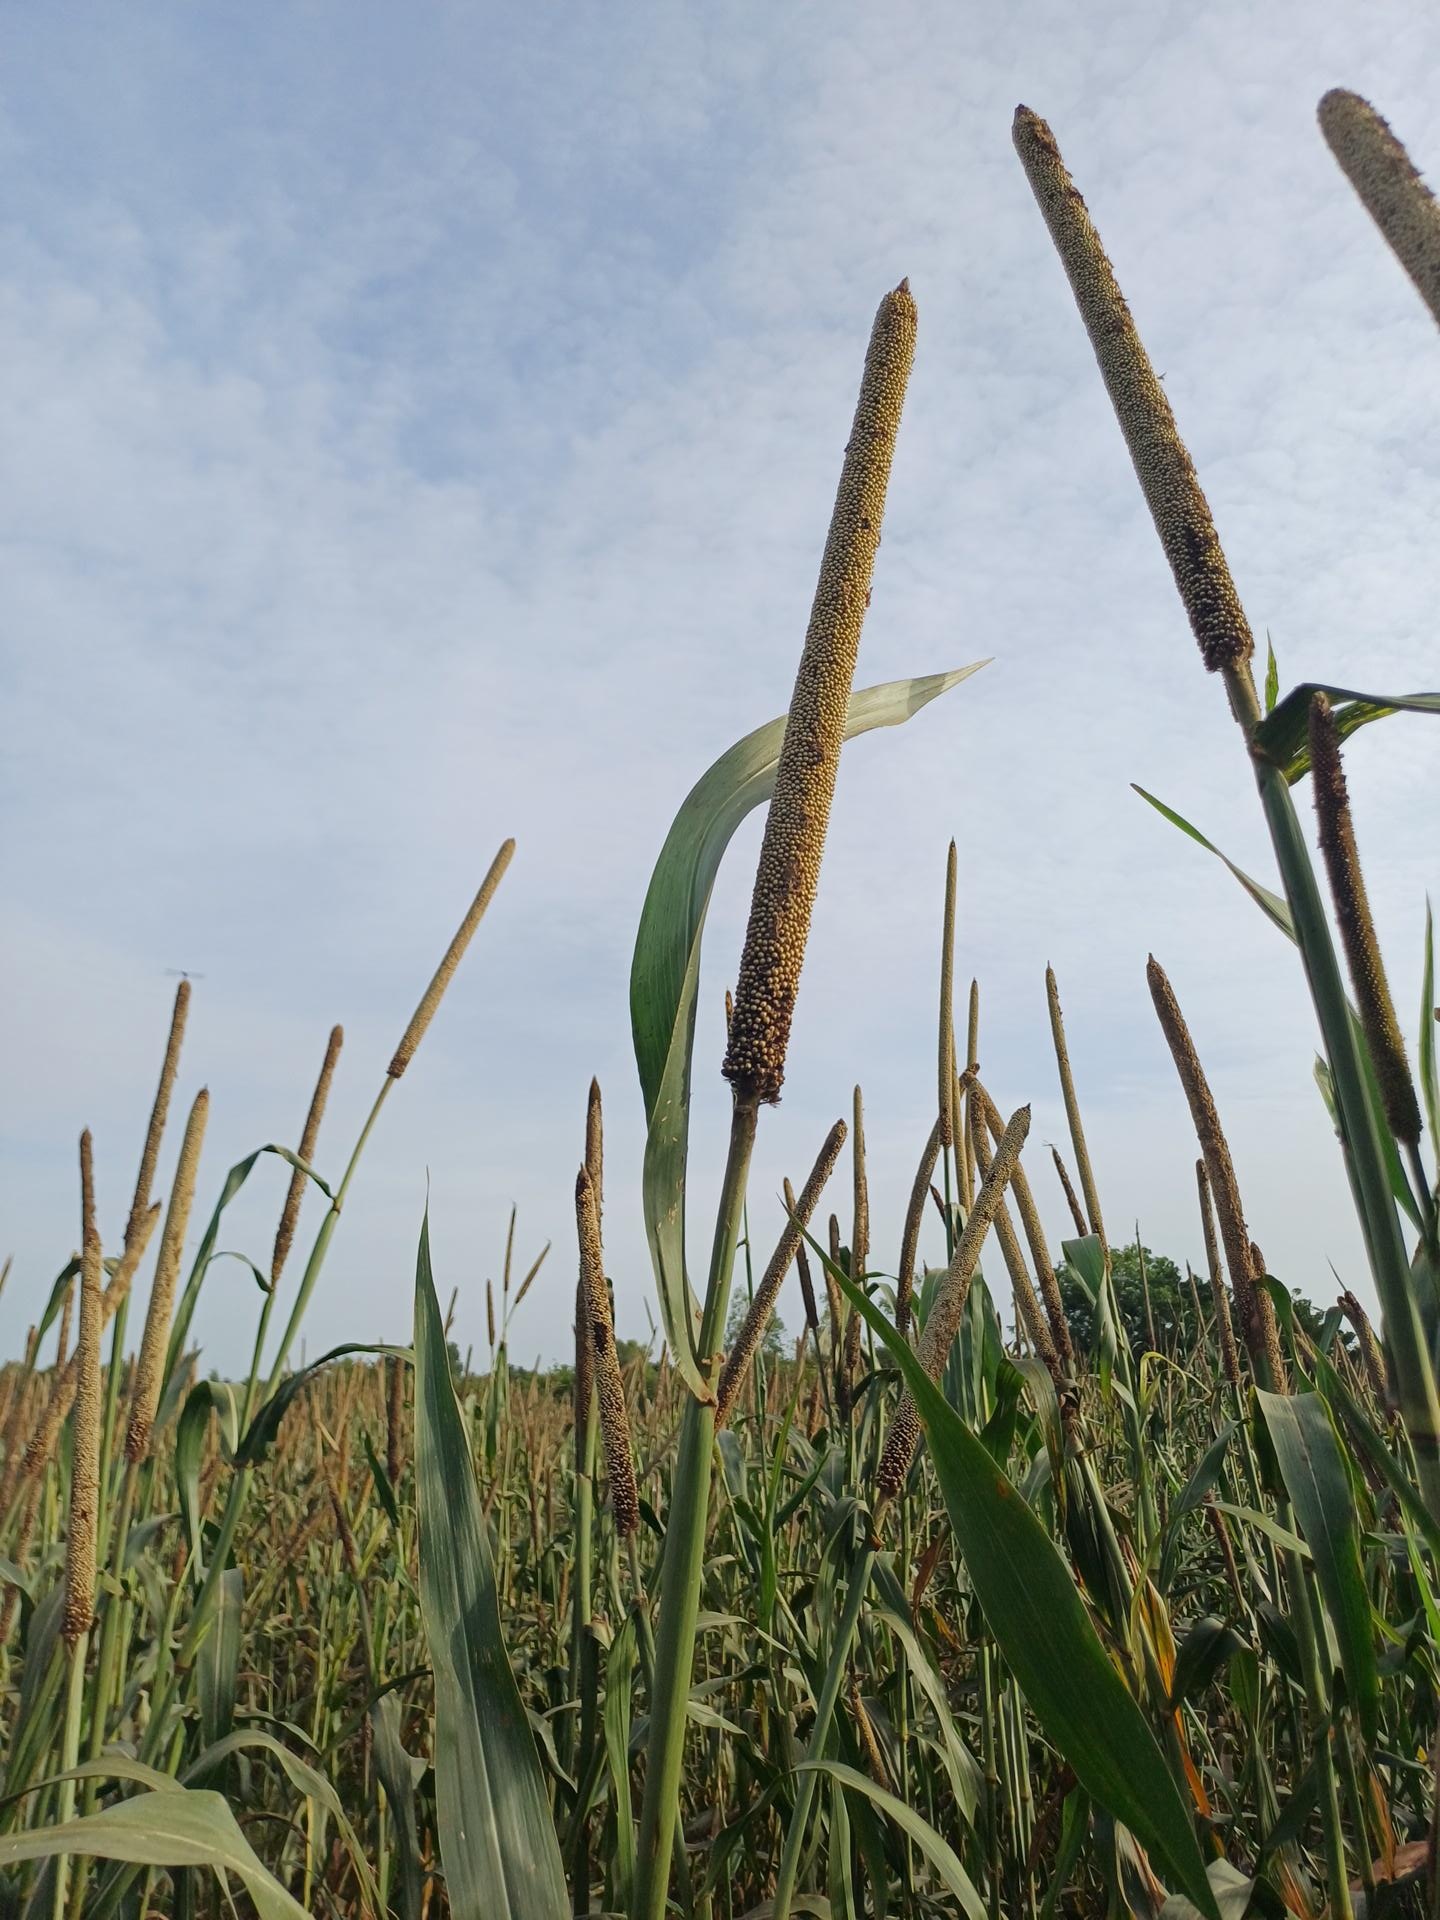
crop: pearl millet
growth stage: filling grain
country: Senegal
